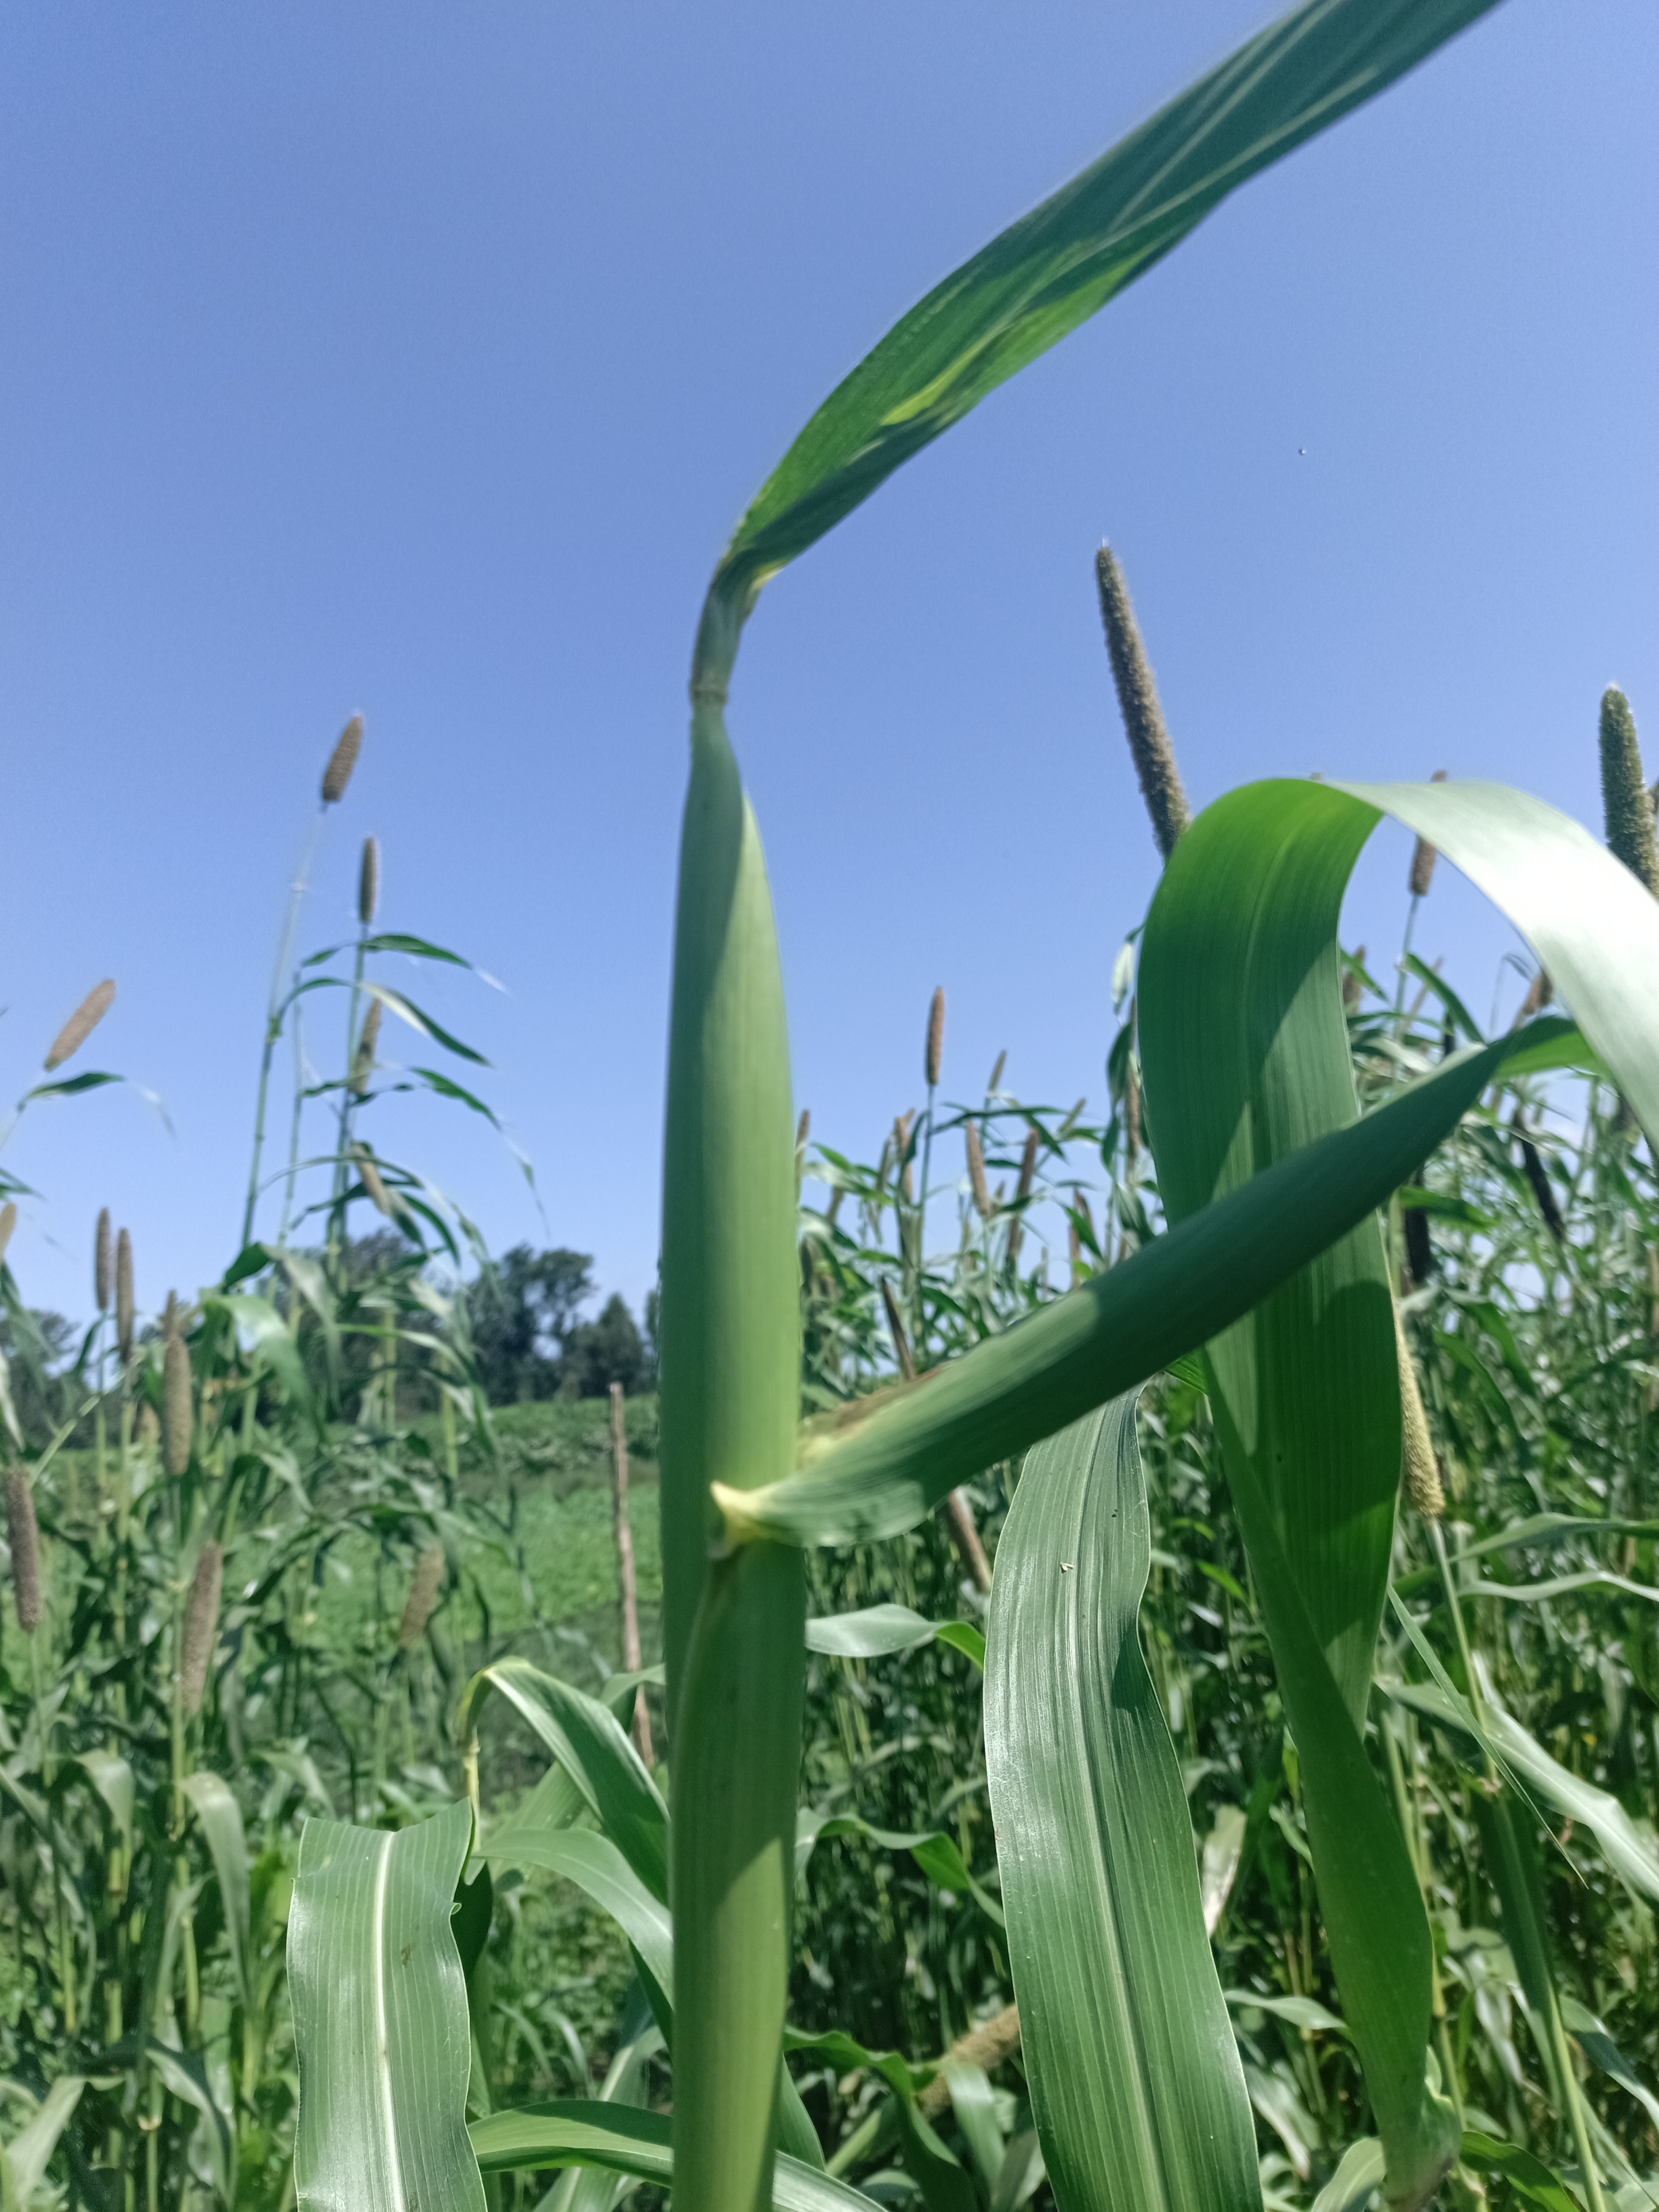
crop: pearl millet
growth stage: heading tuber
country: Tanzania
